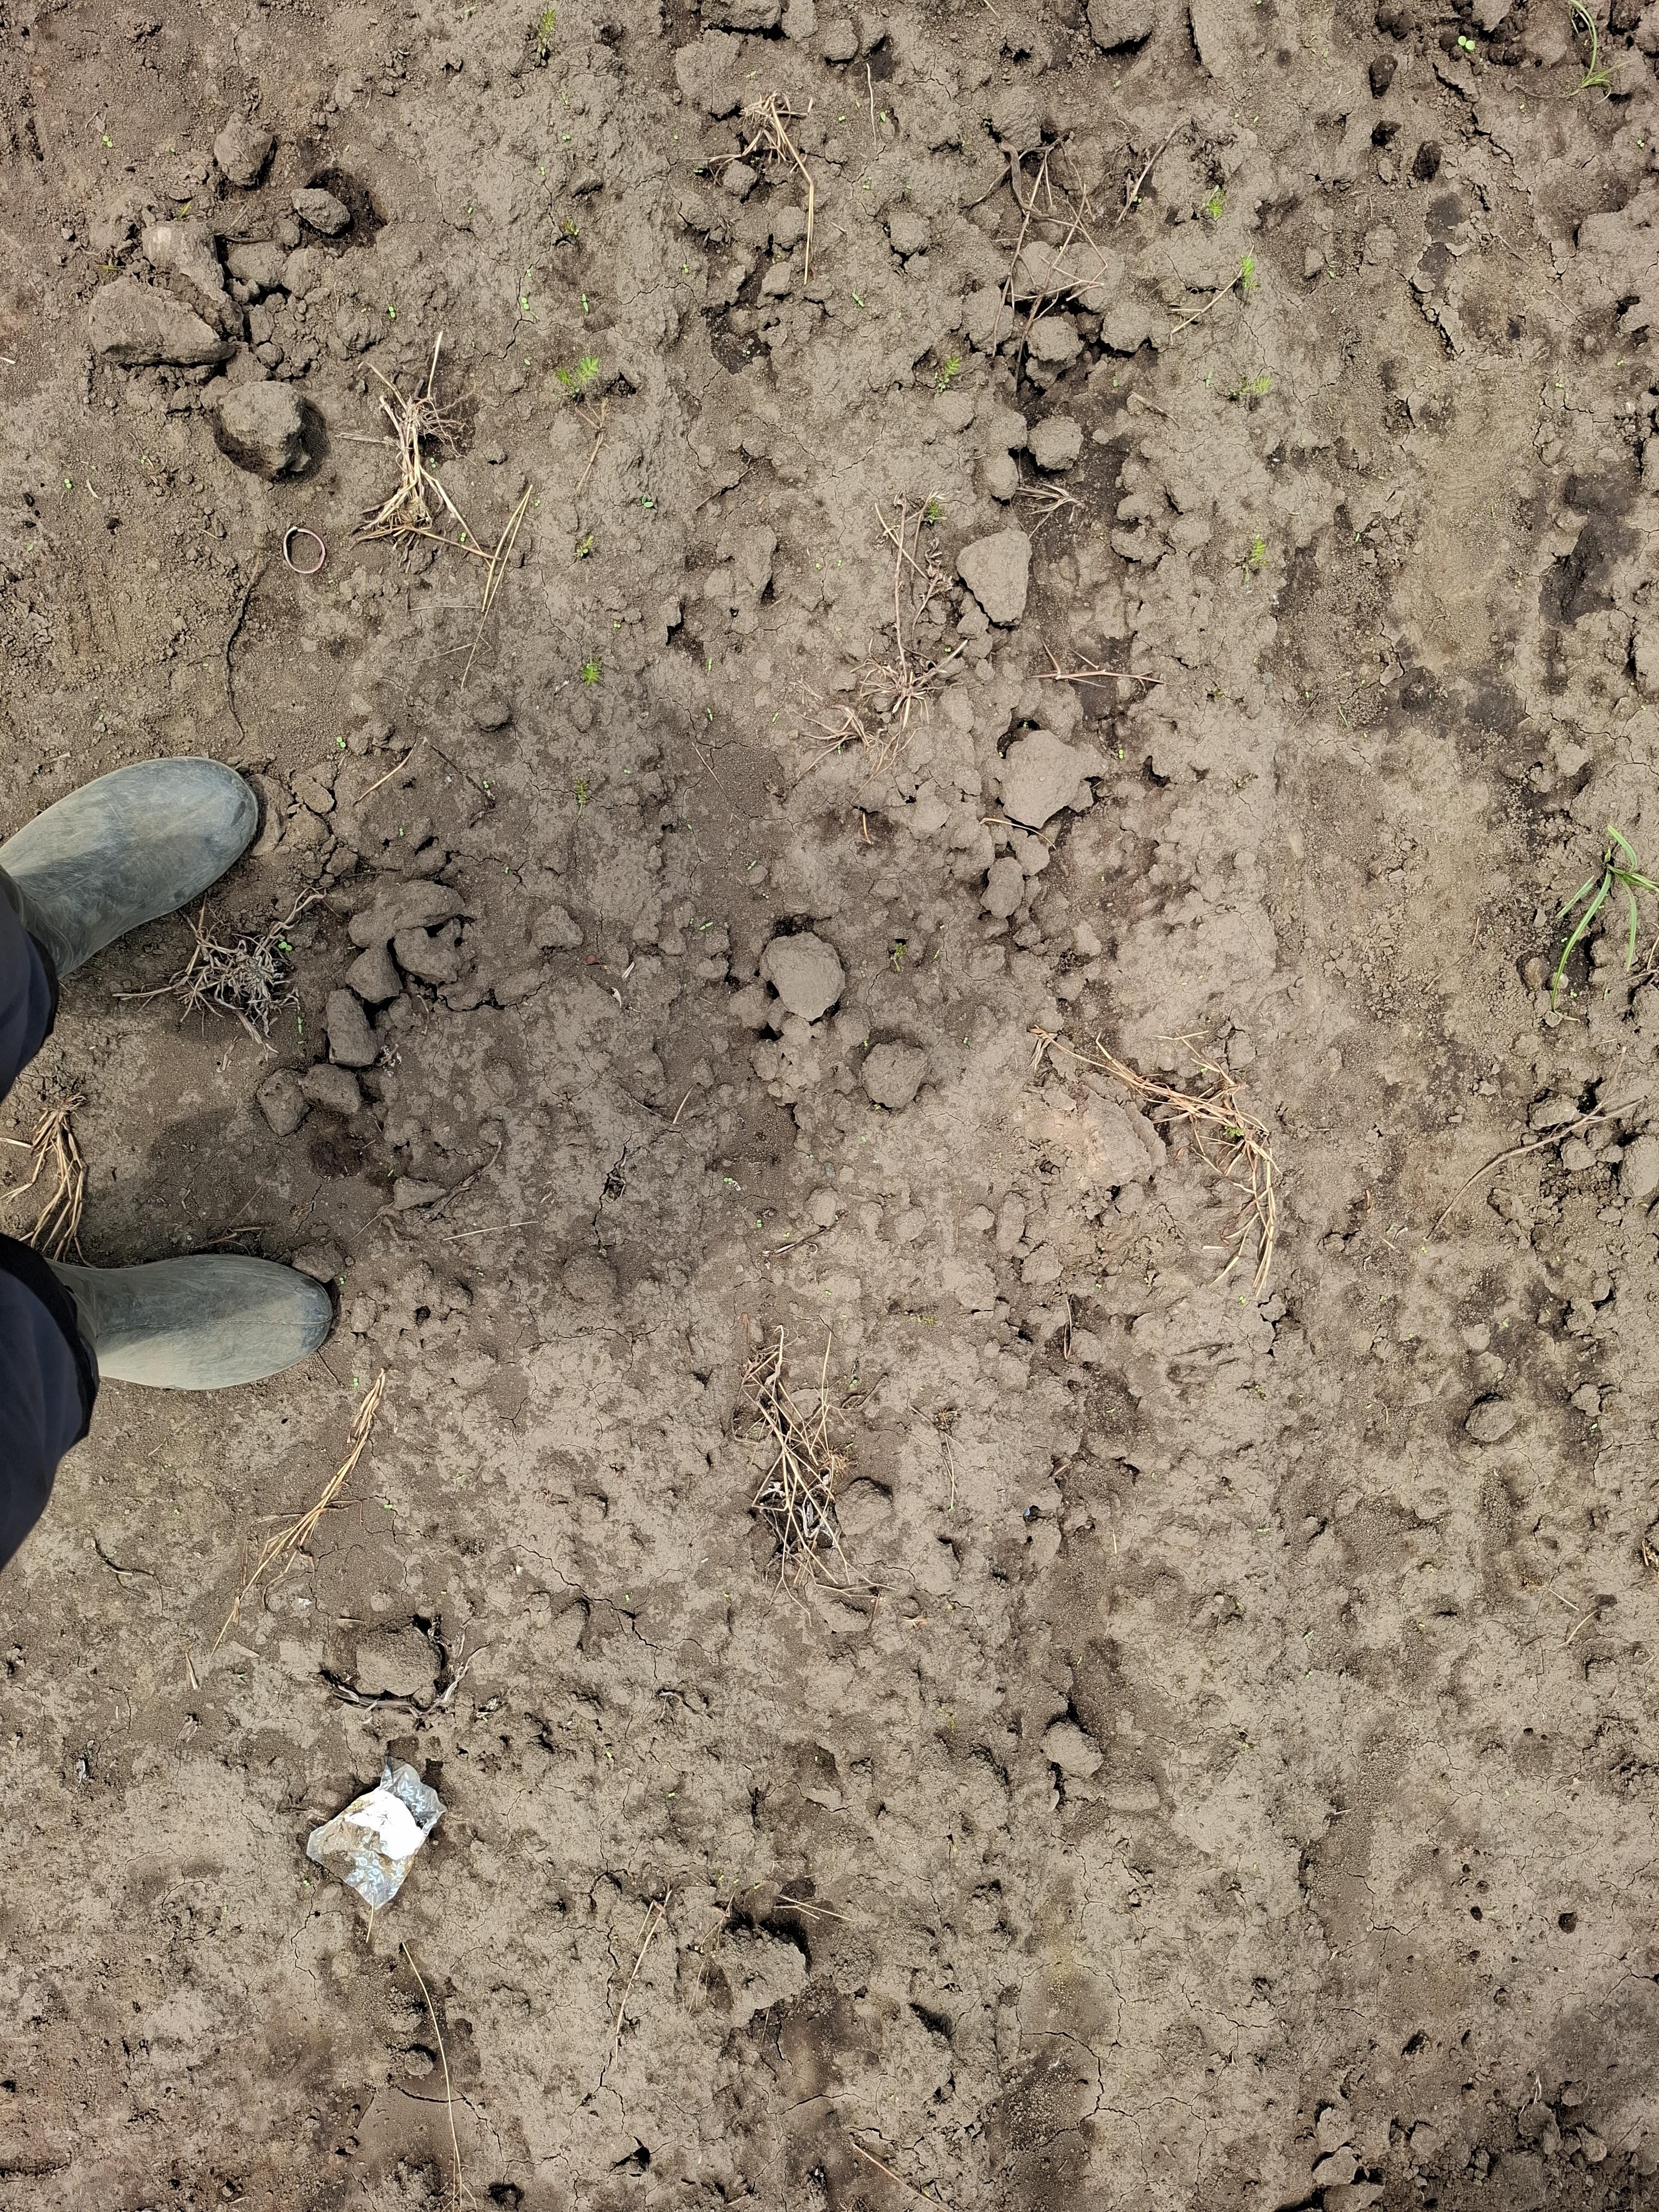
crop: chickpea
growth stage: emergence
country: Tanzania
